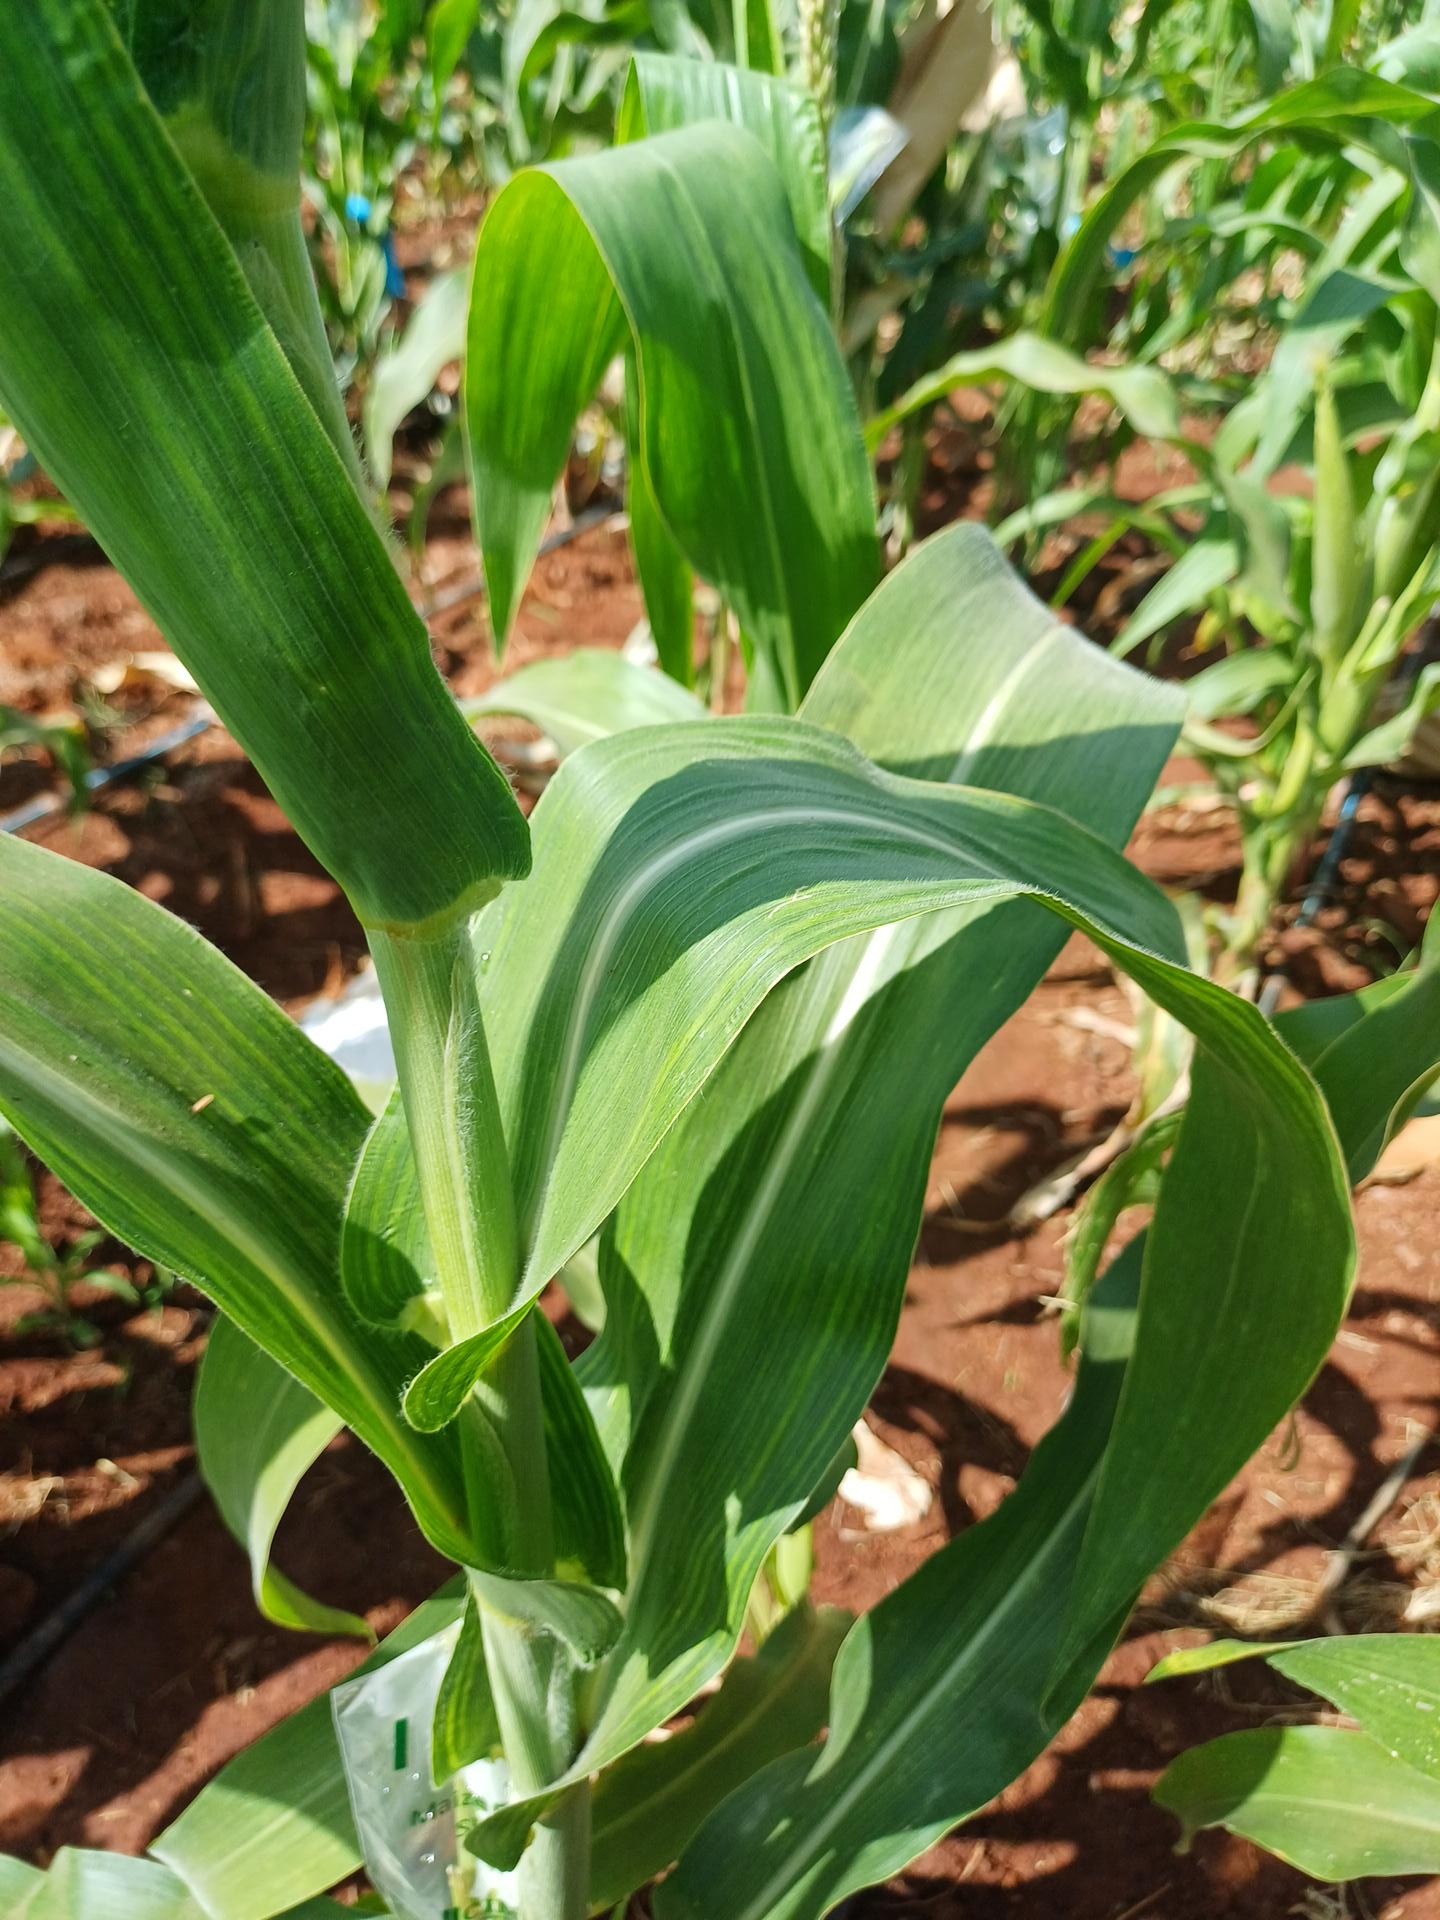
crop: maize
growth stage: vegetative
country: Kenya
